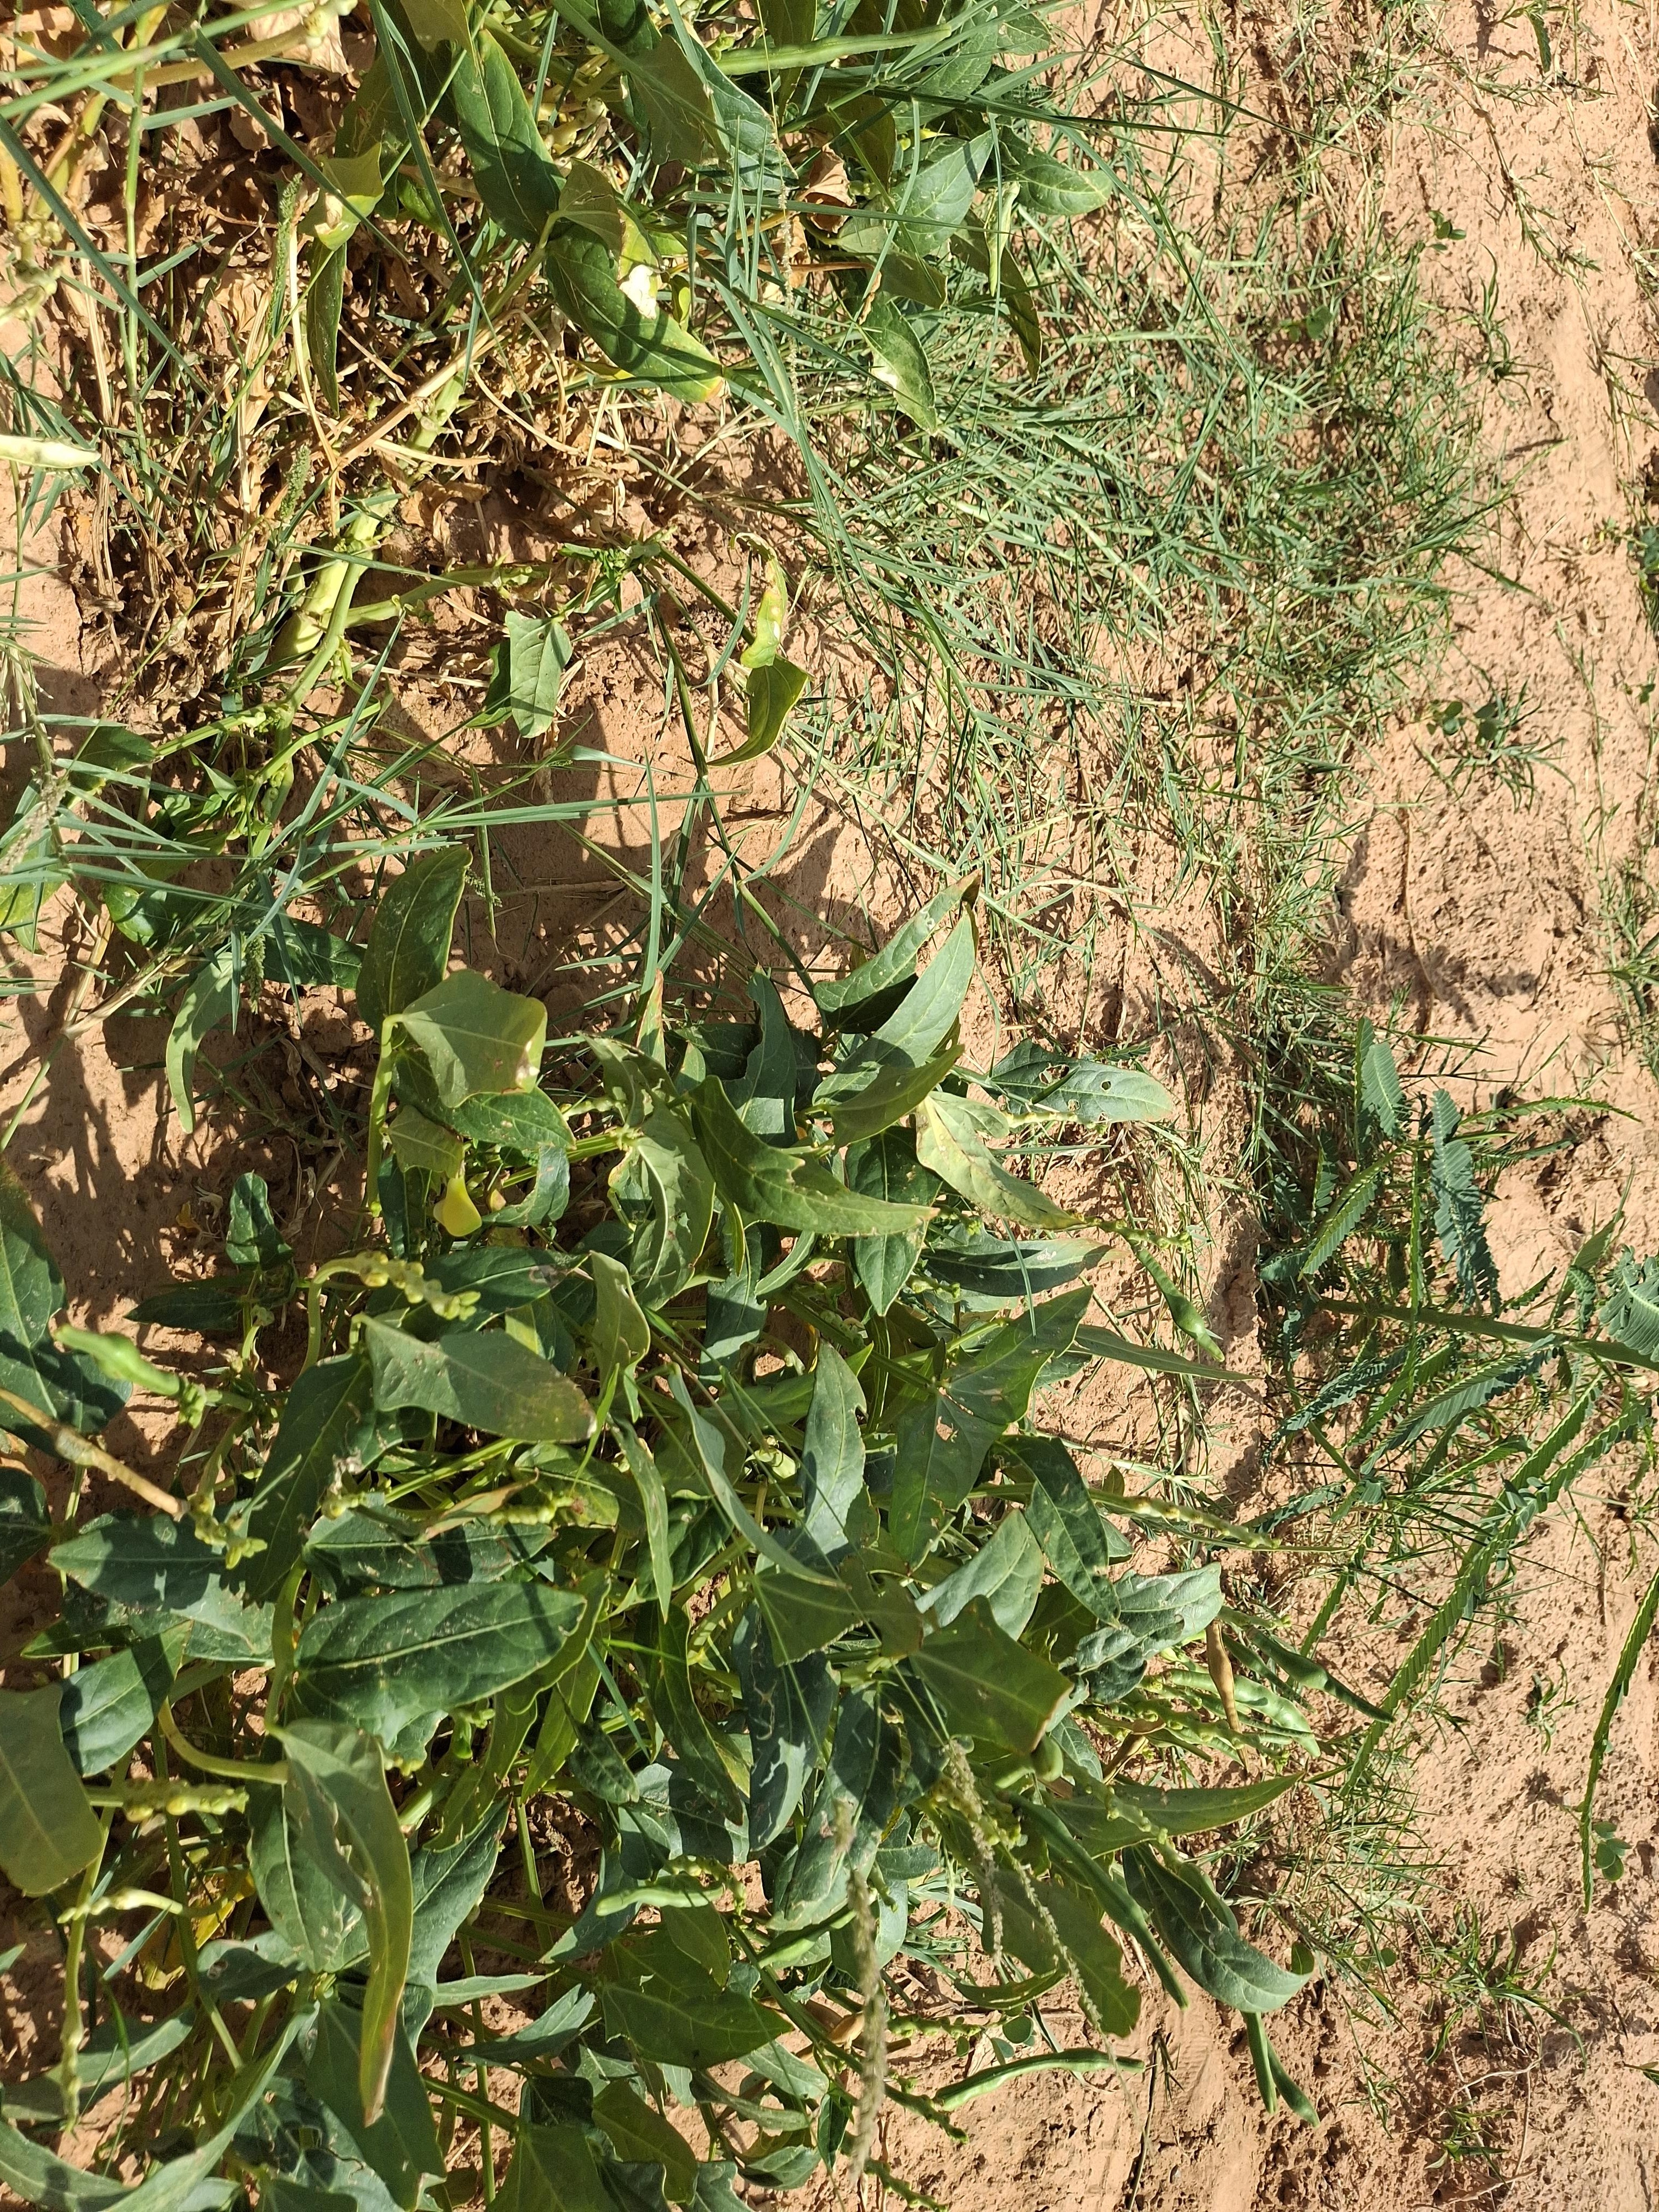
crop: cowpea
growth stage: harvest maturity
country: Nigeria
